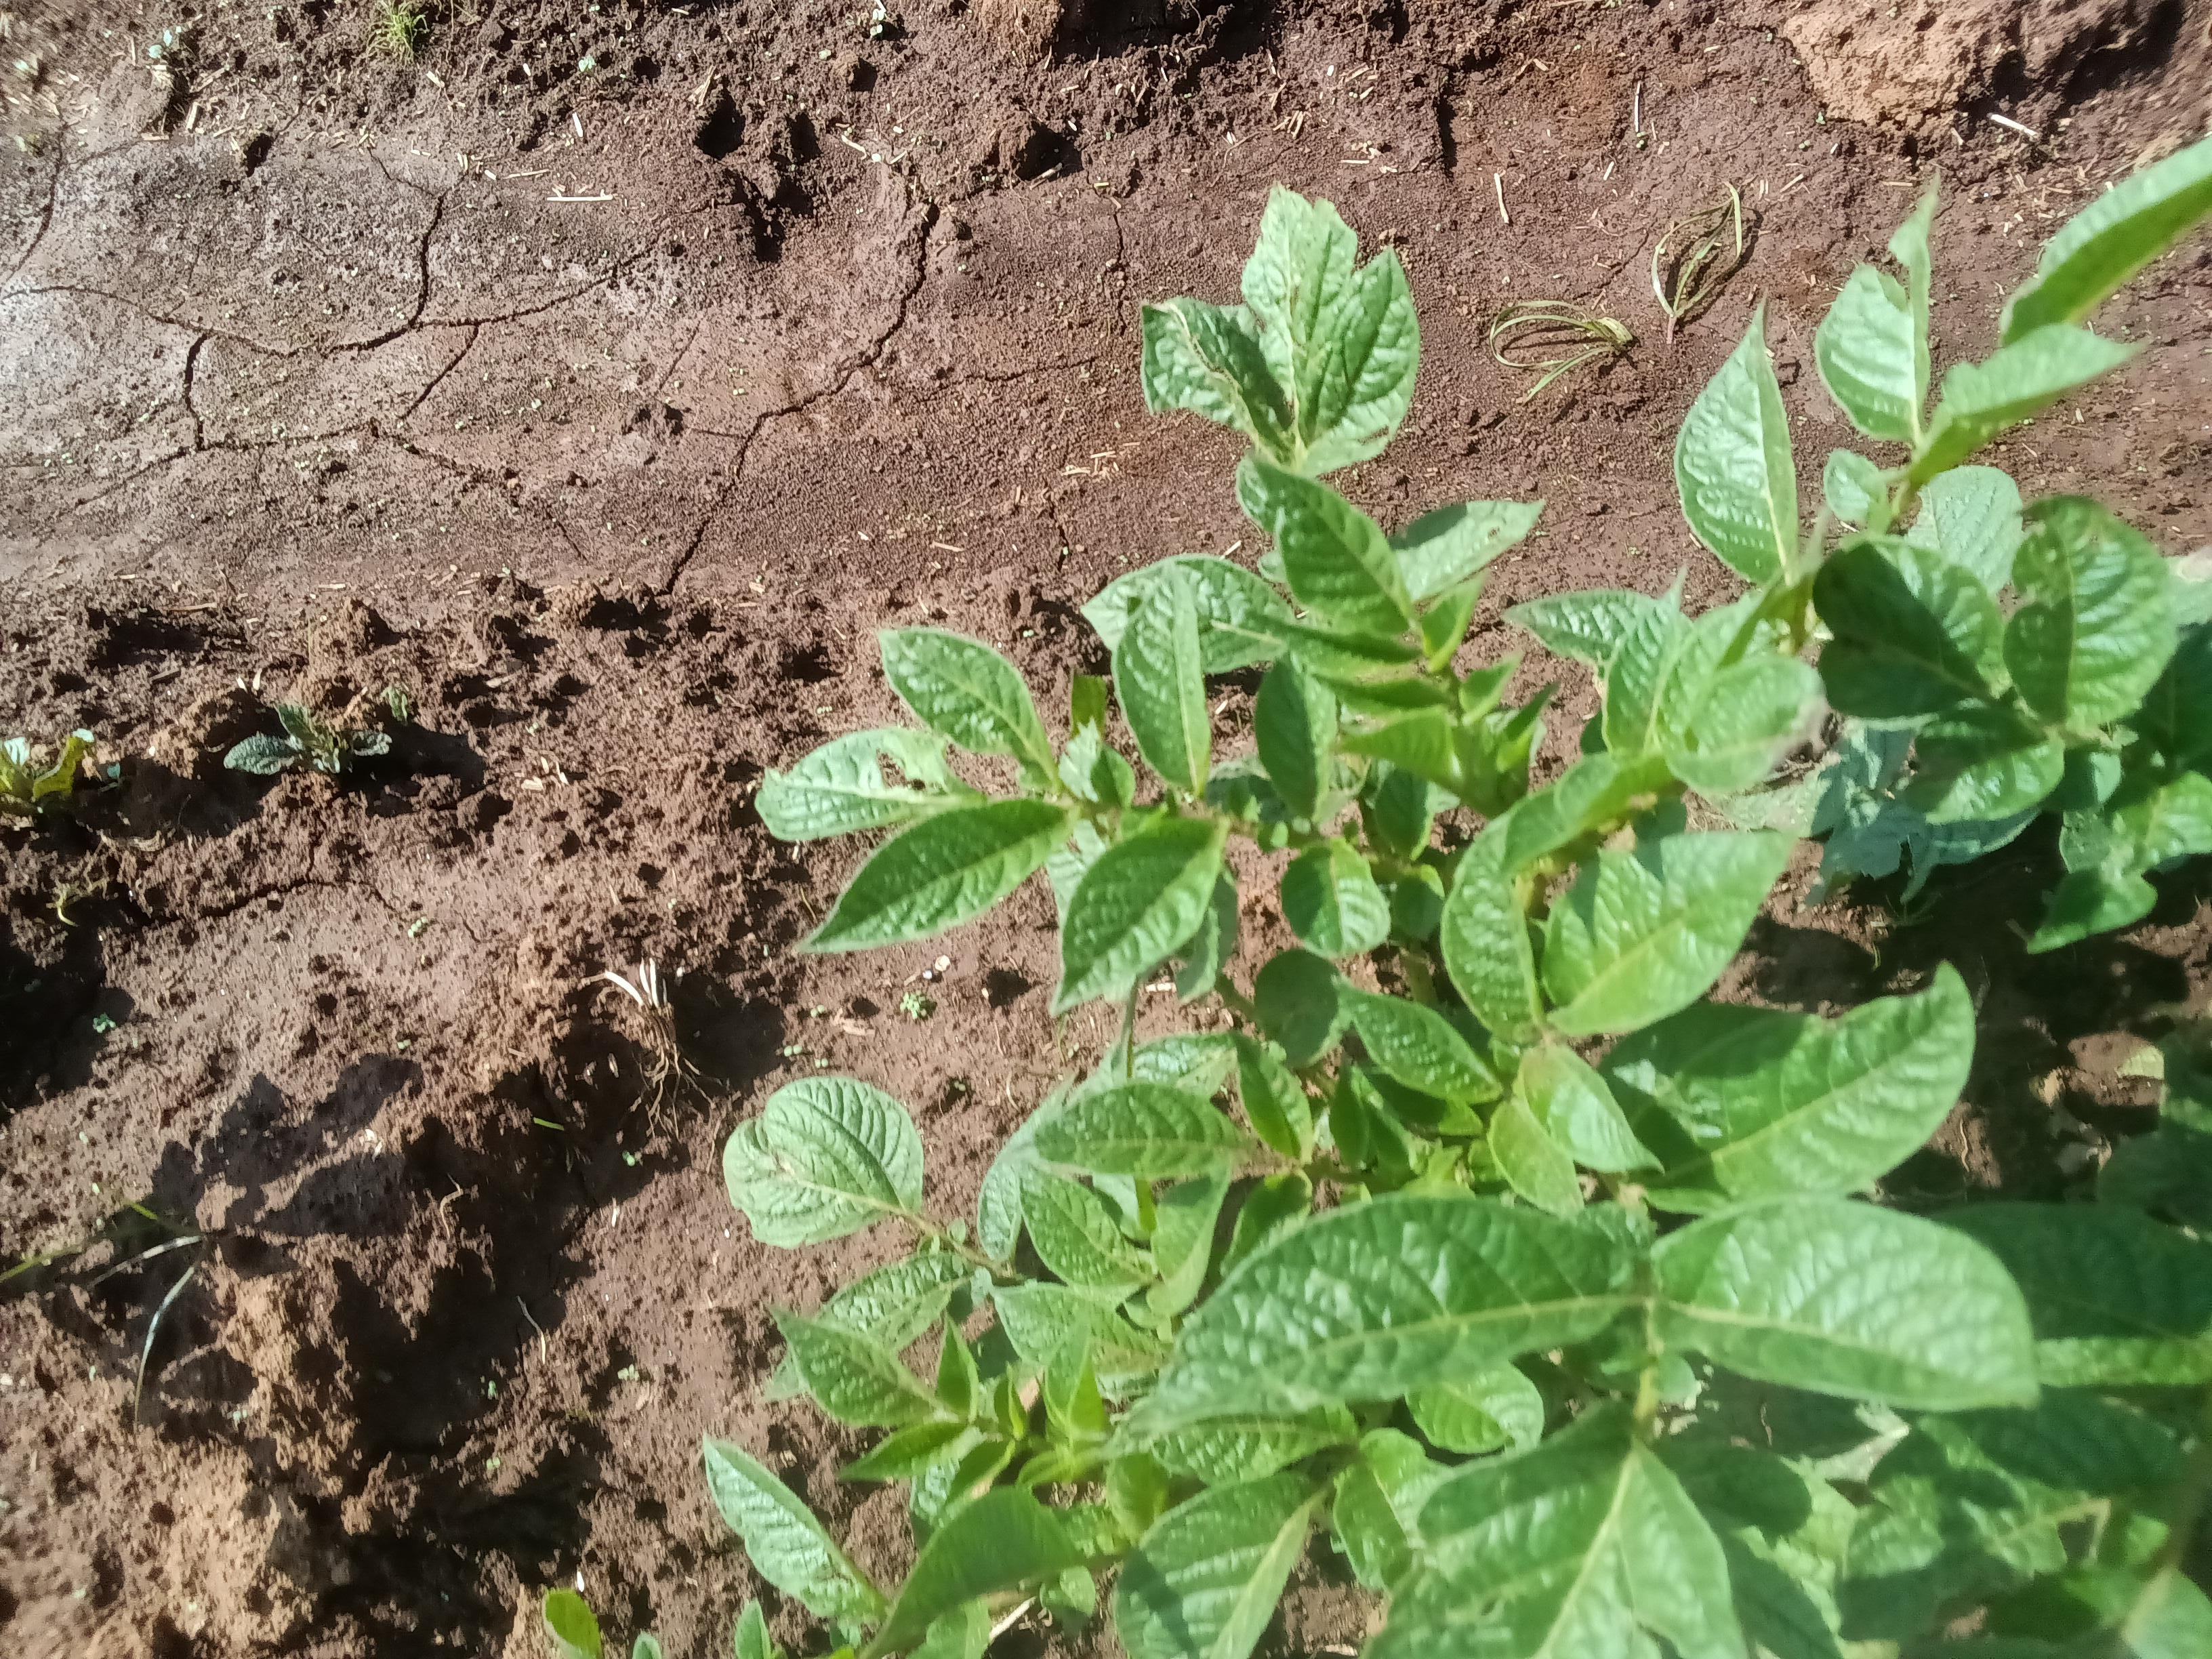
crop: potato
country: Kenya
